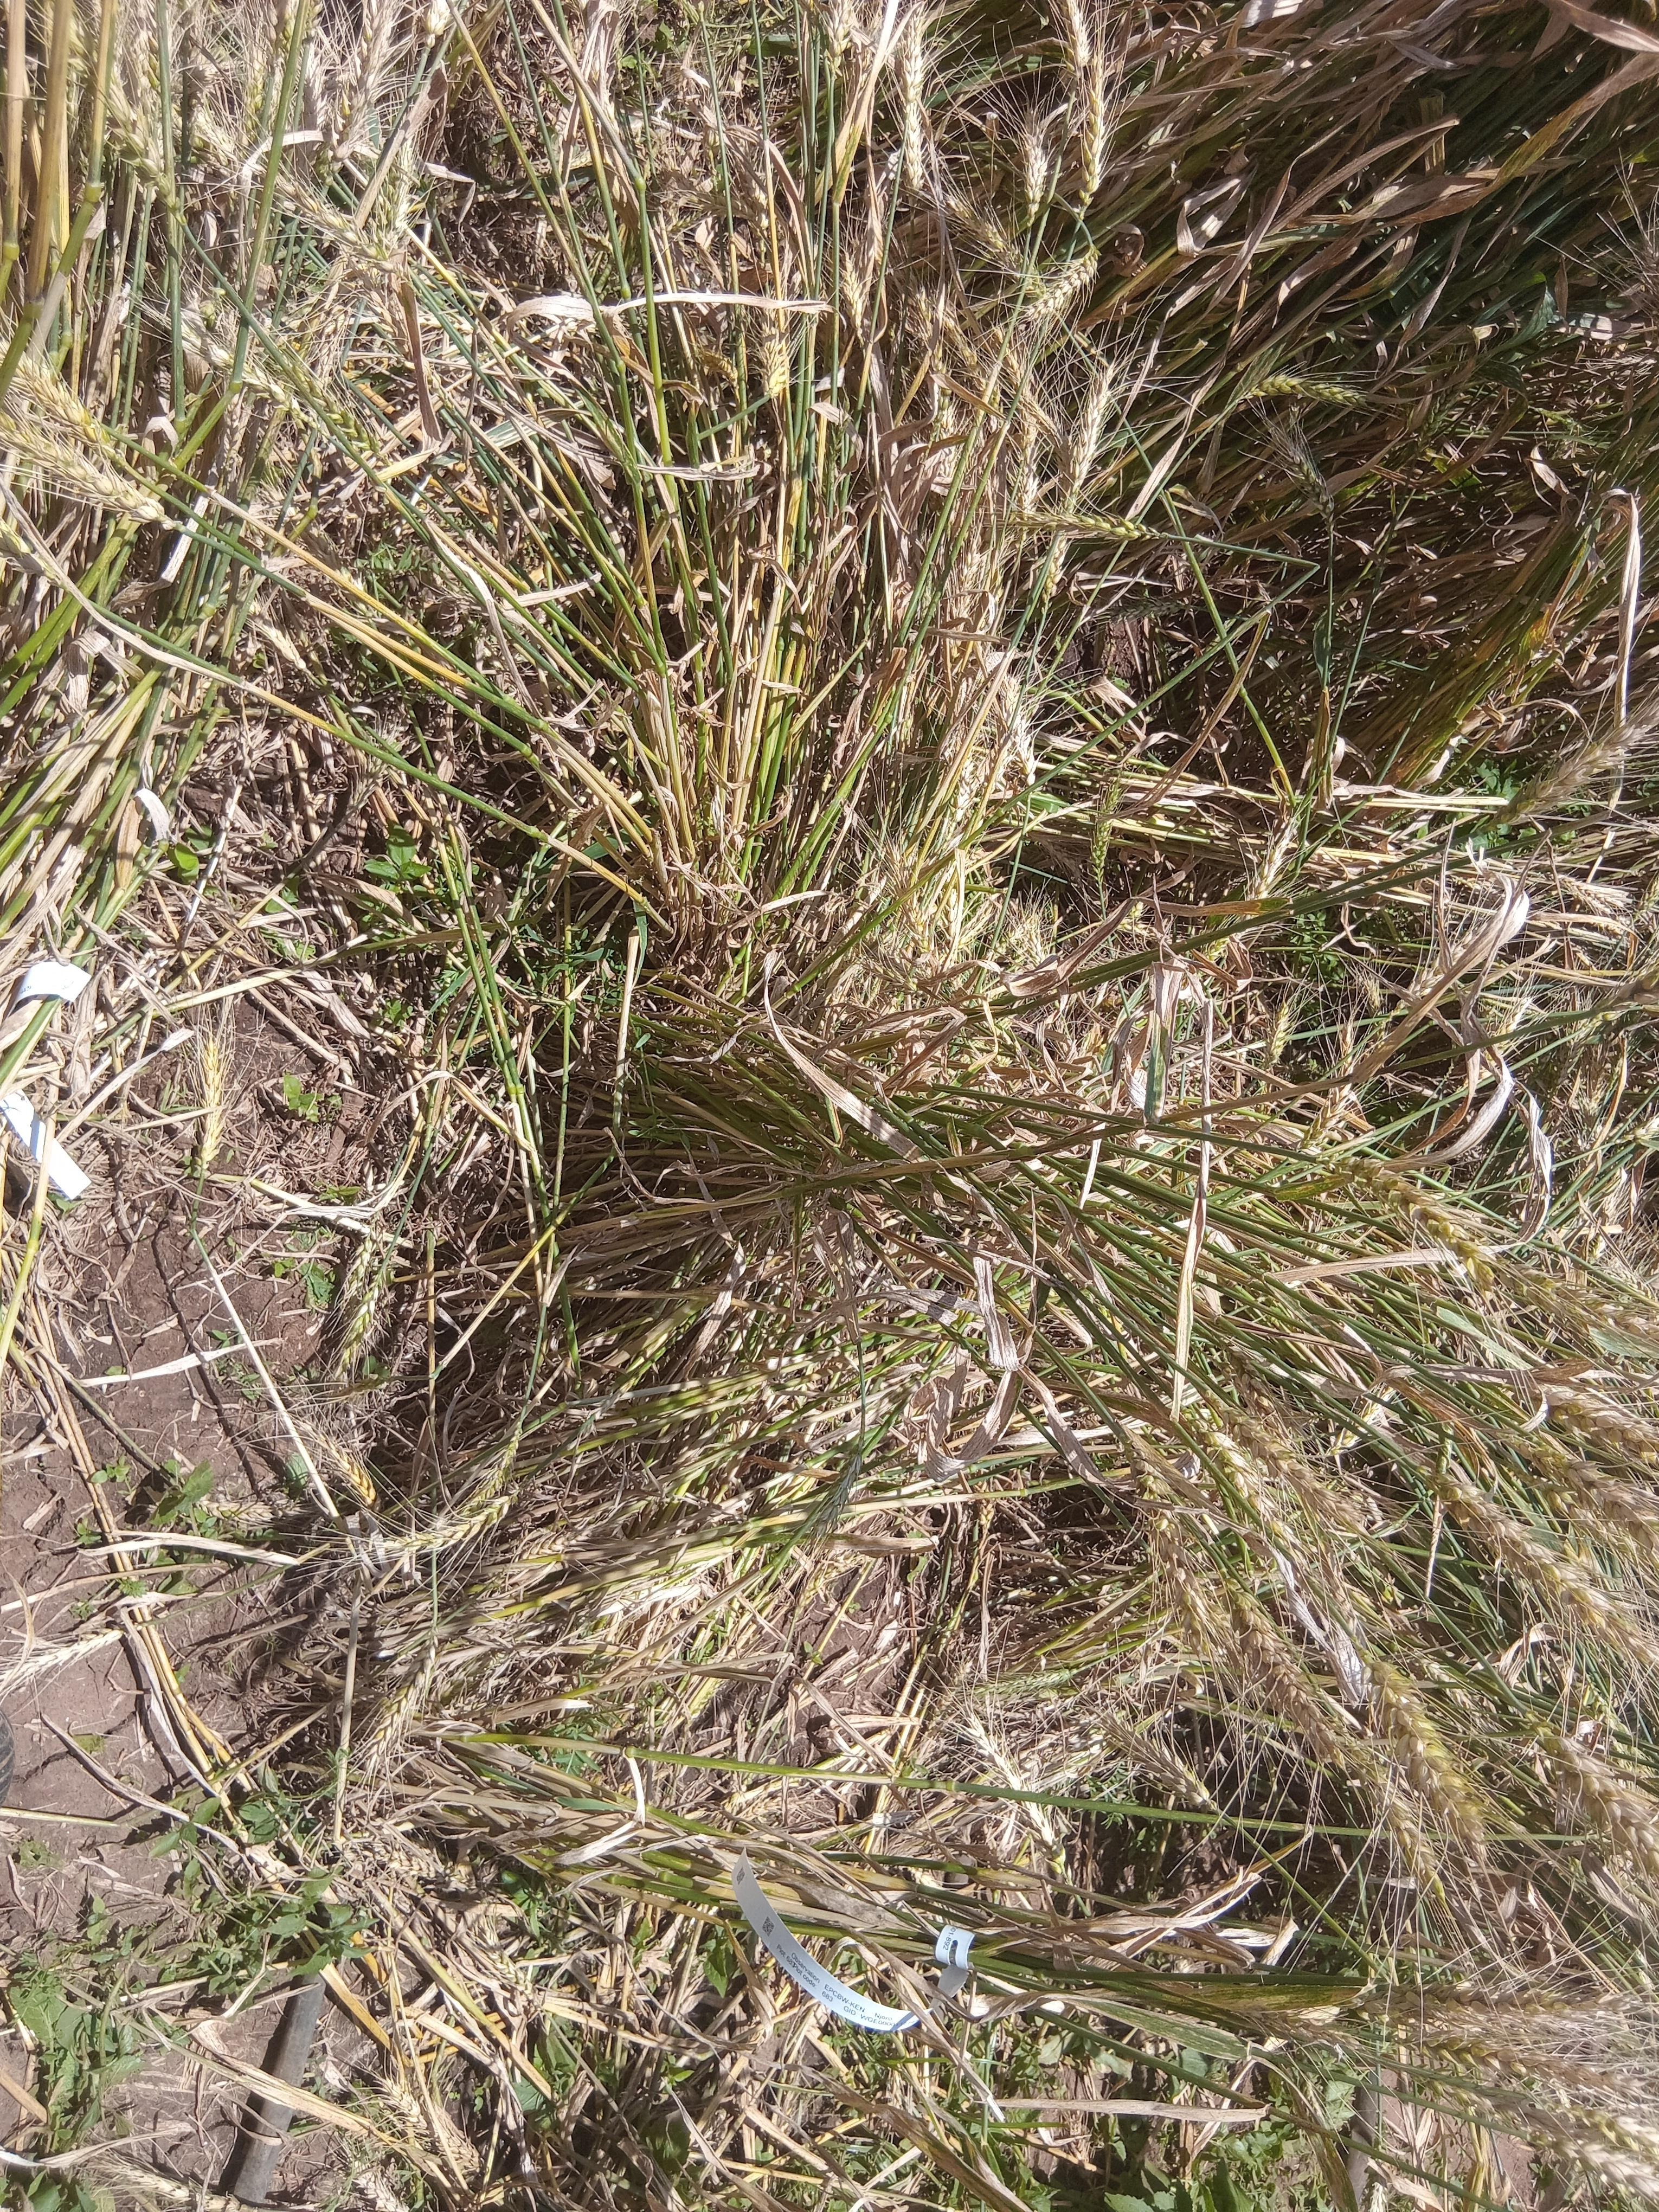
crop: wheat
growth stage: maturity
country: Kenya
